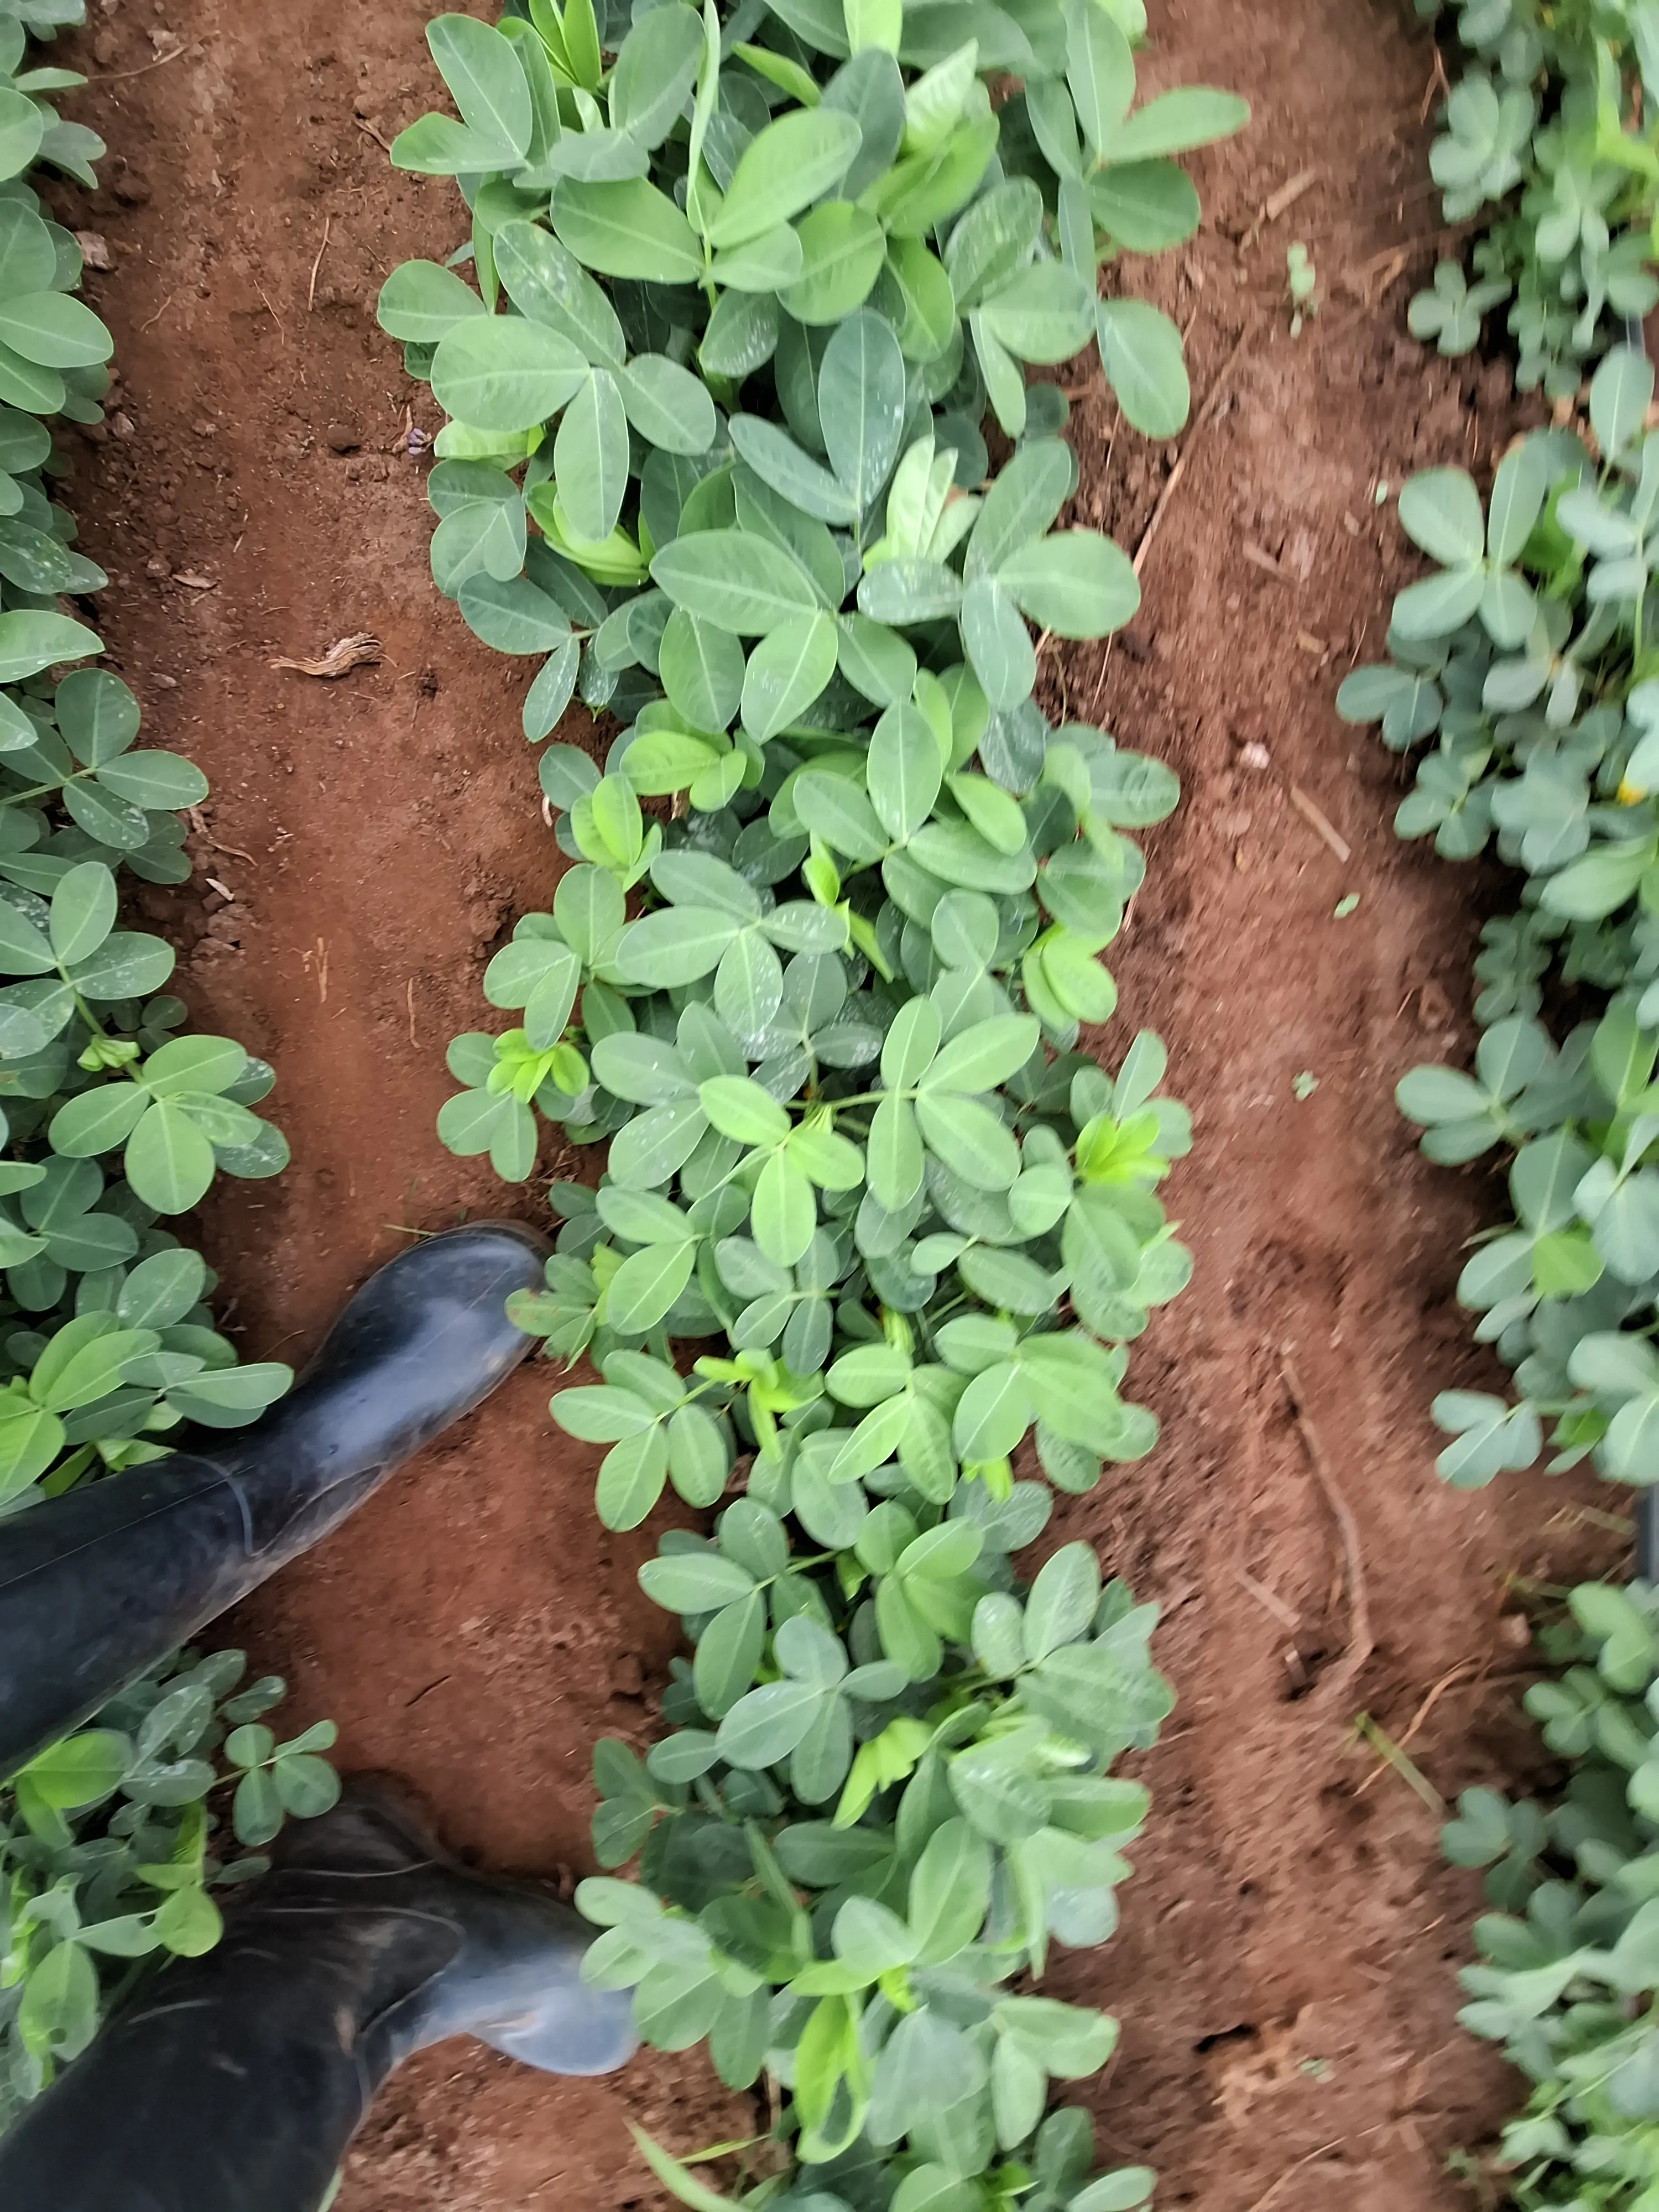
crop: groundnut
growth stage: flowering
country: Kenya
